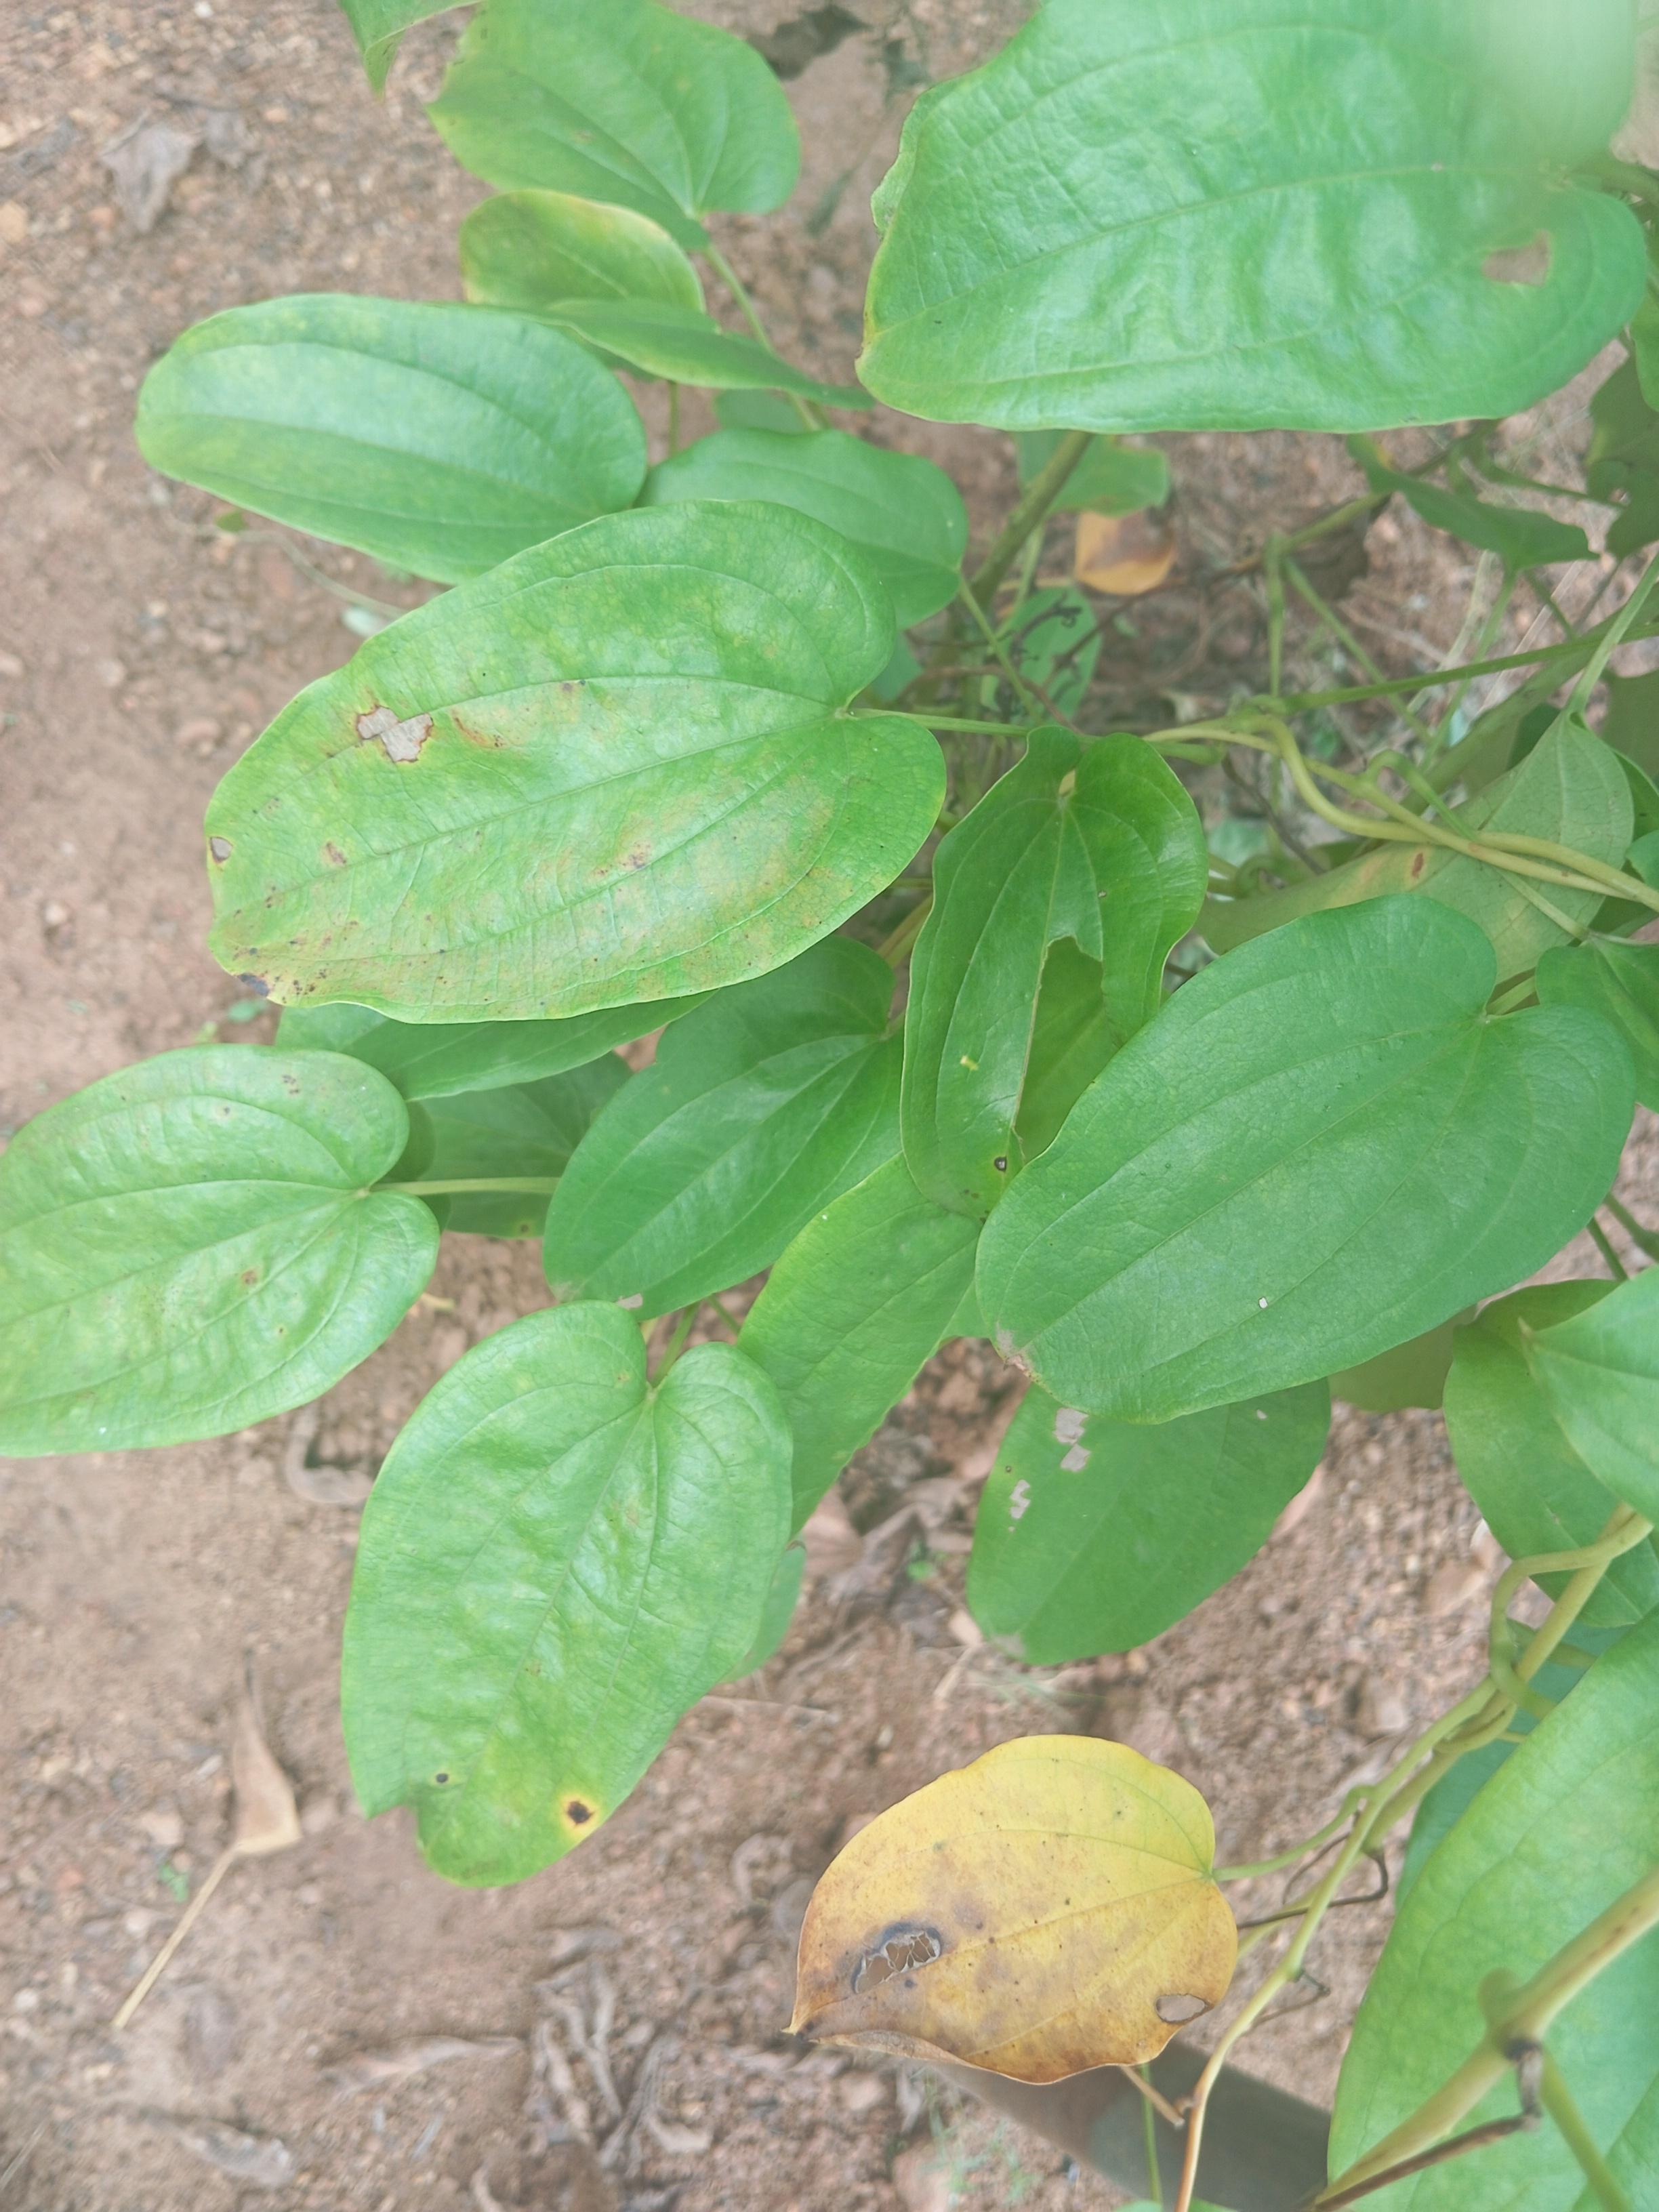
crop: yam
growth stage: maturity
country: Nigeria
